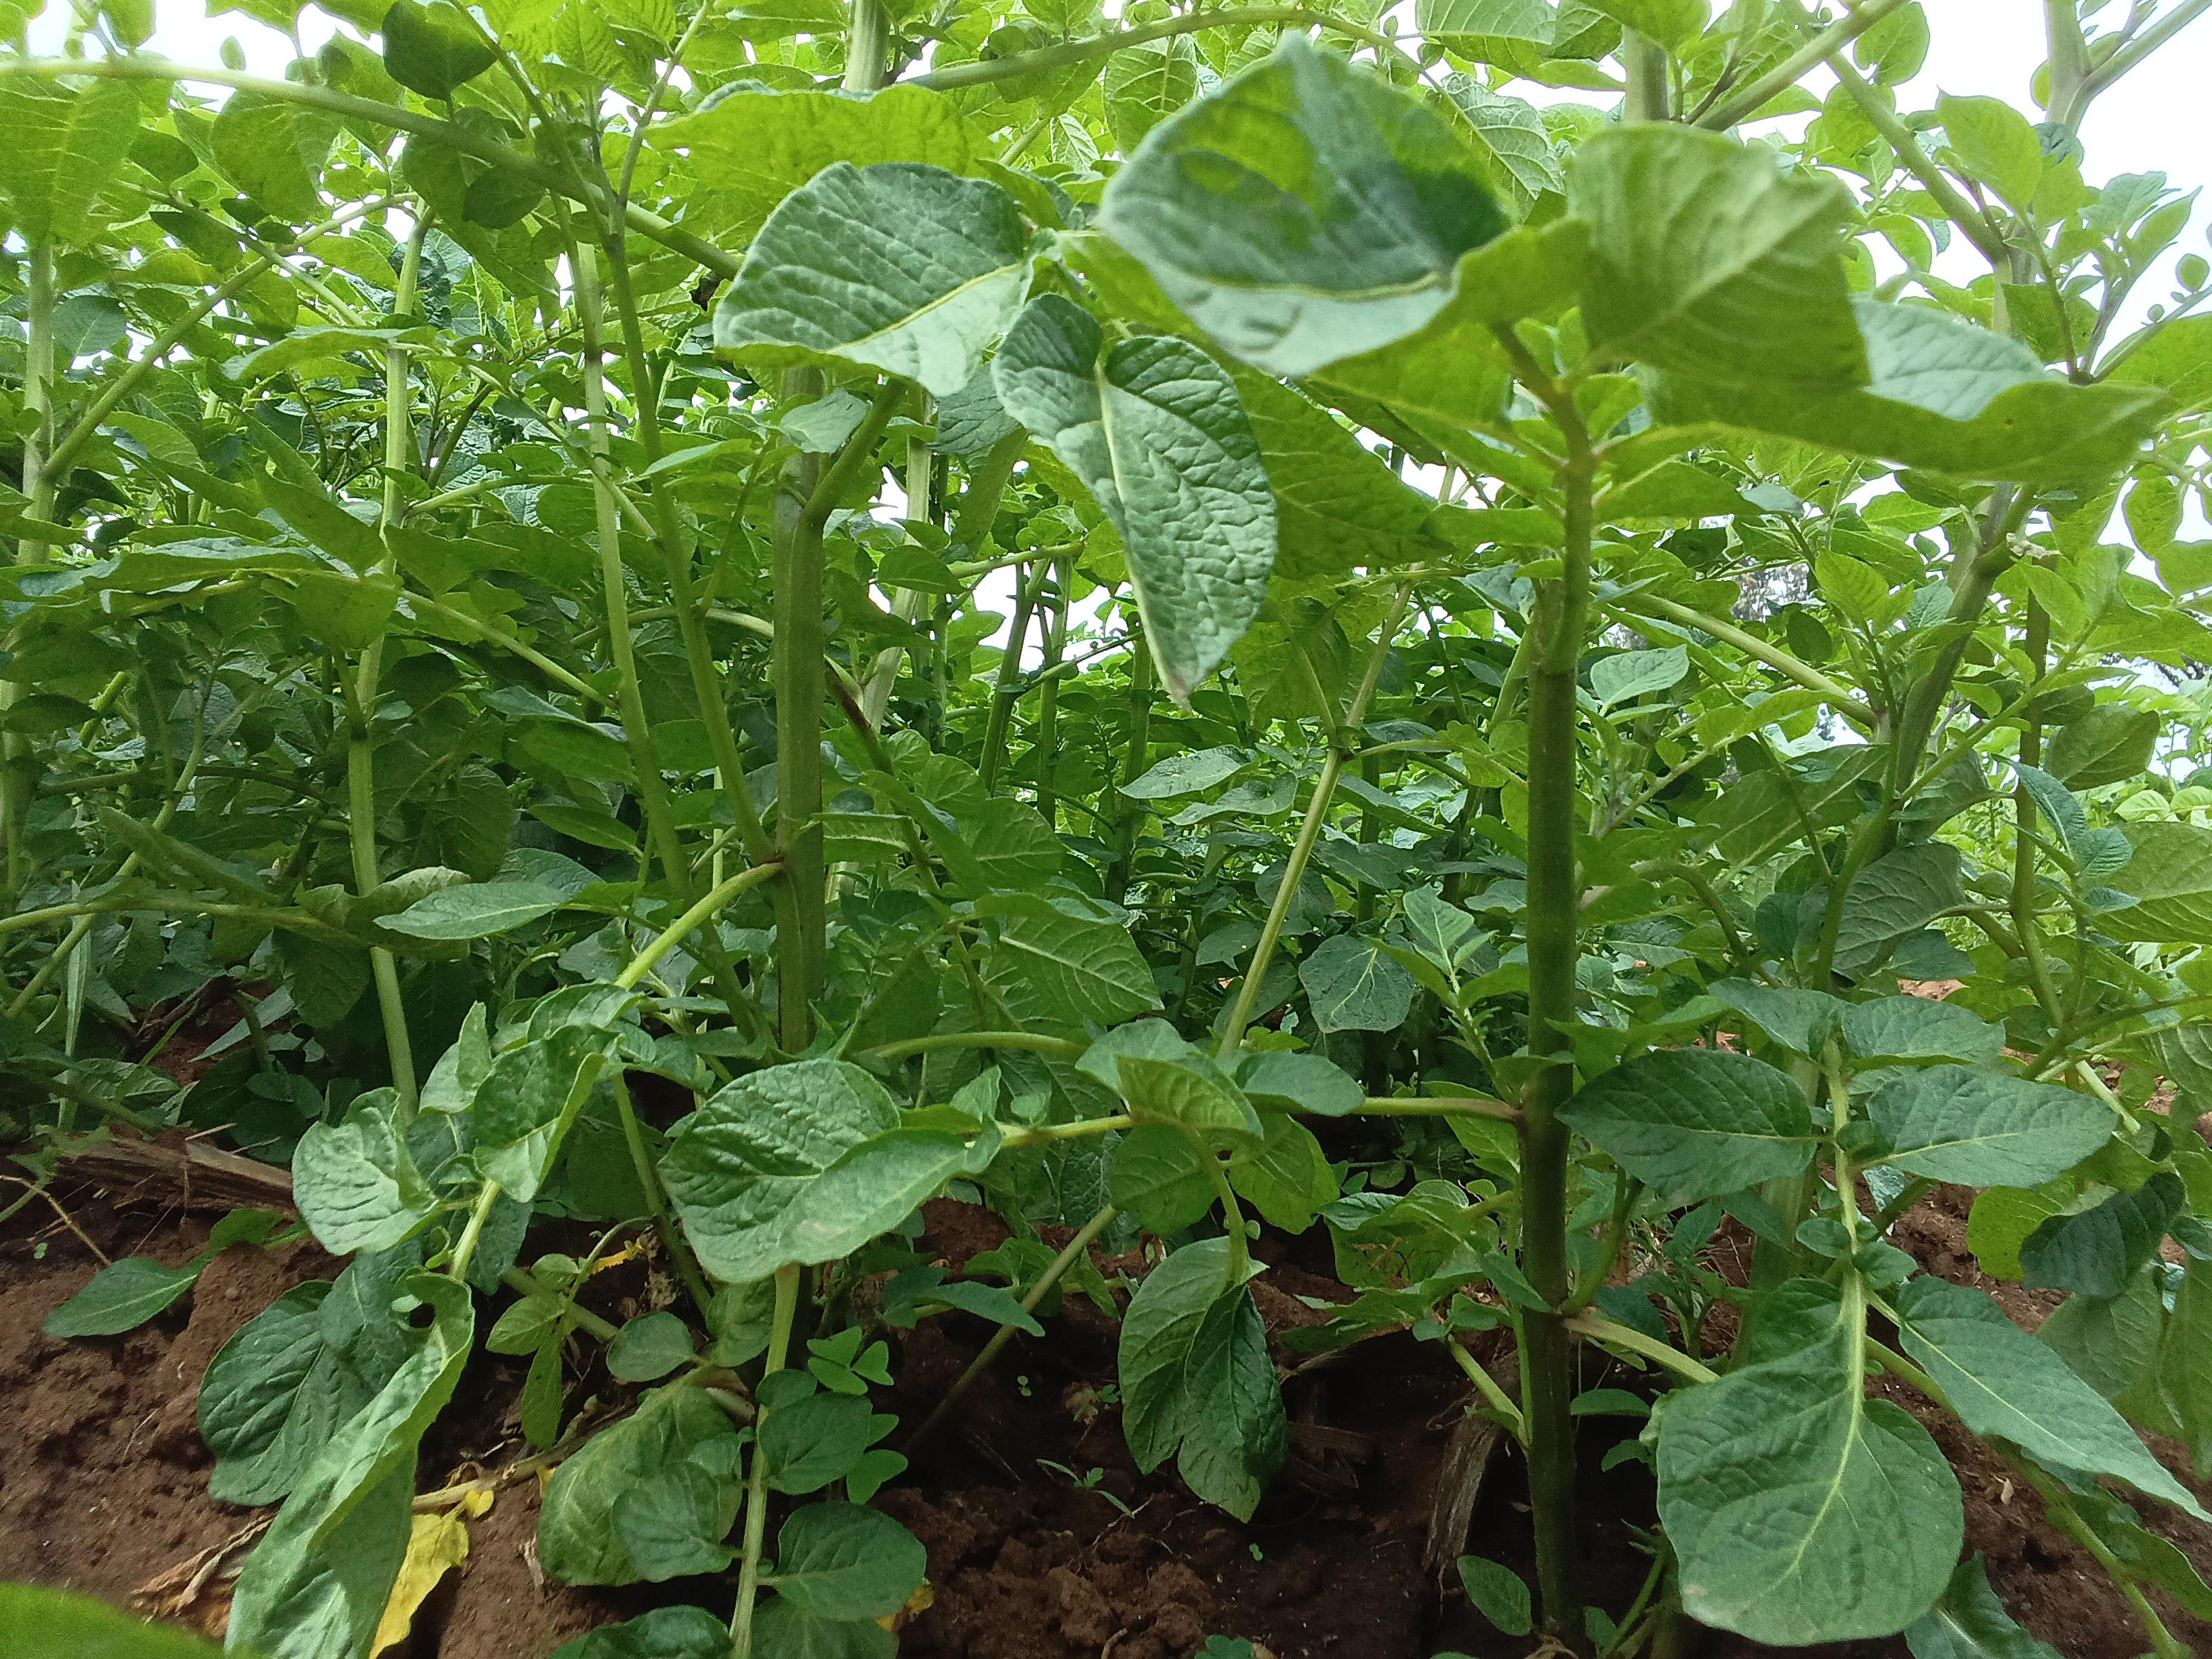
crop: potato
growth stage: emergence
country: Kenya
